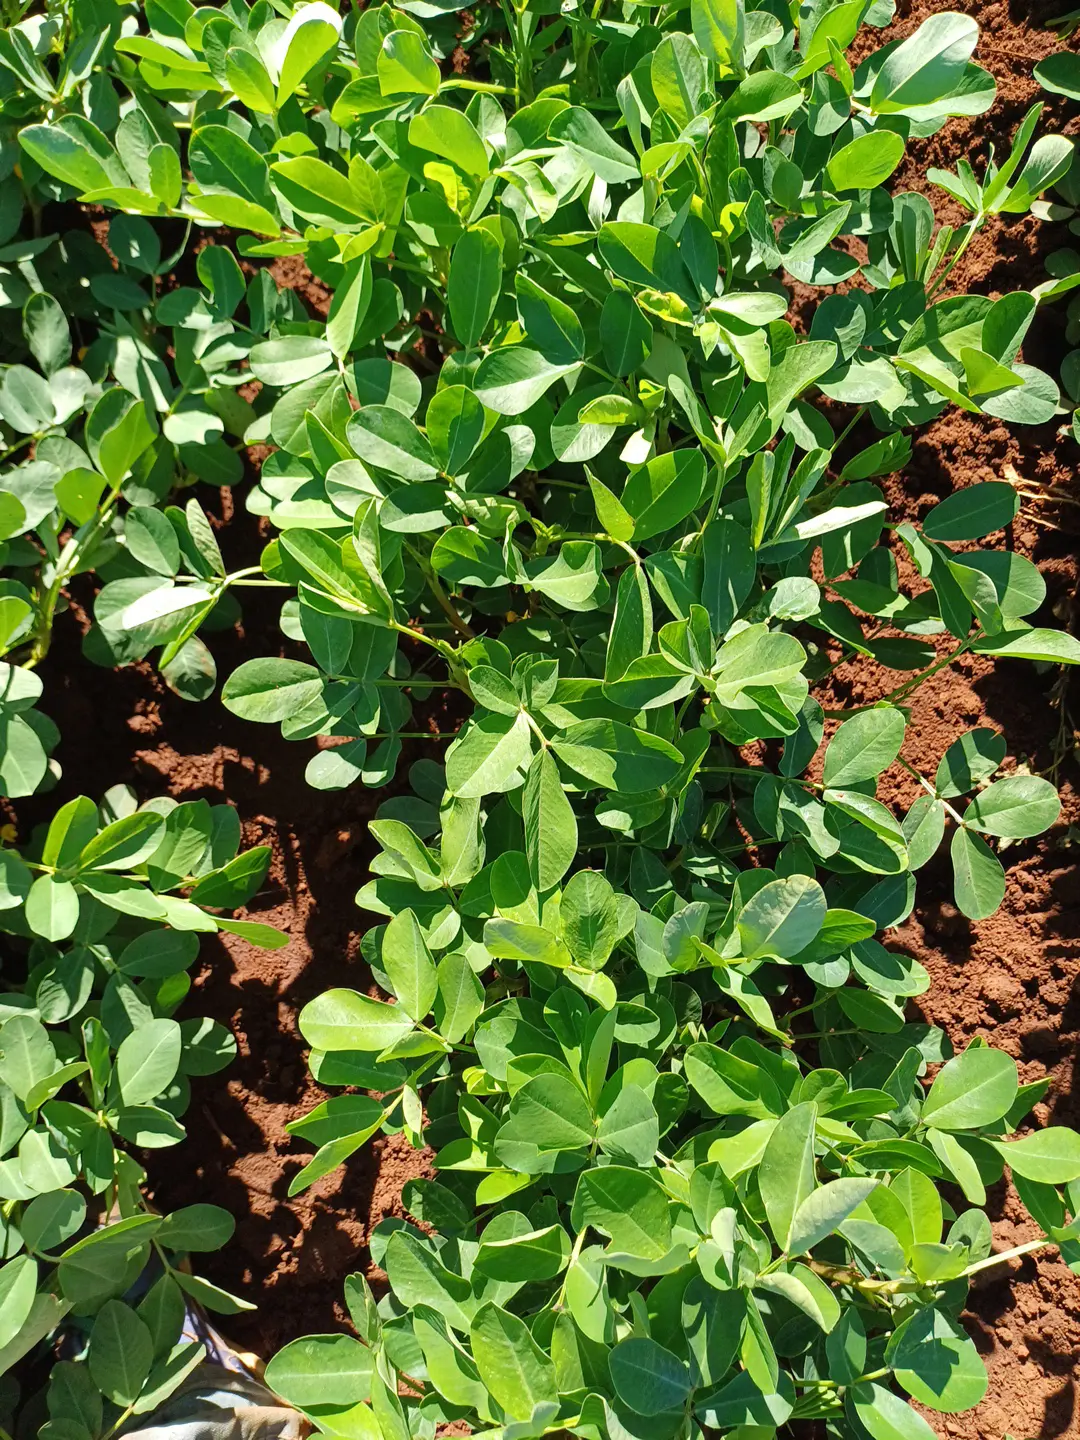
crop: groundnut
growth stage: flowering
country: Kenya
